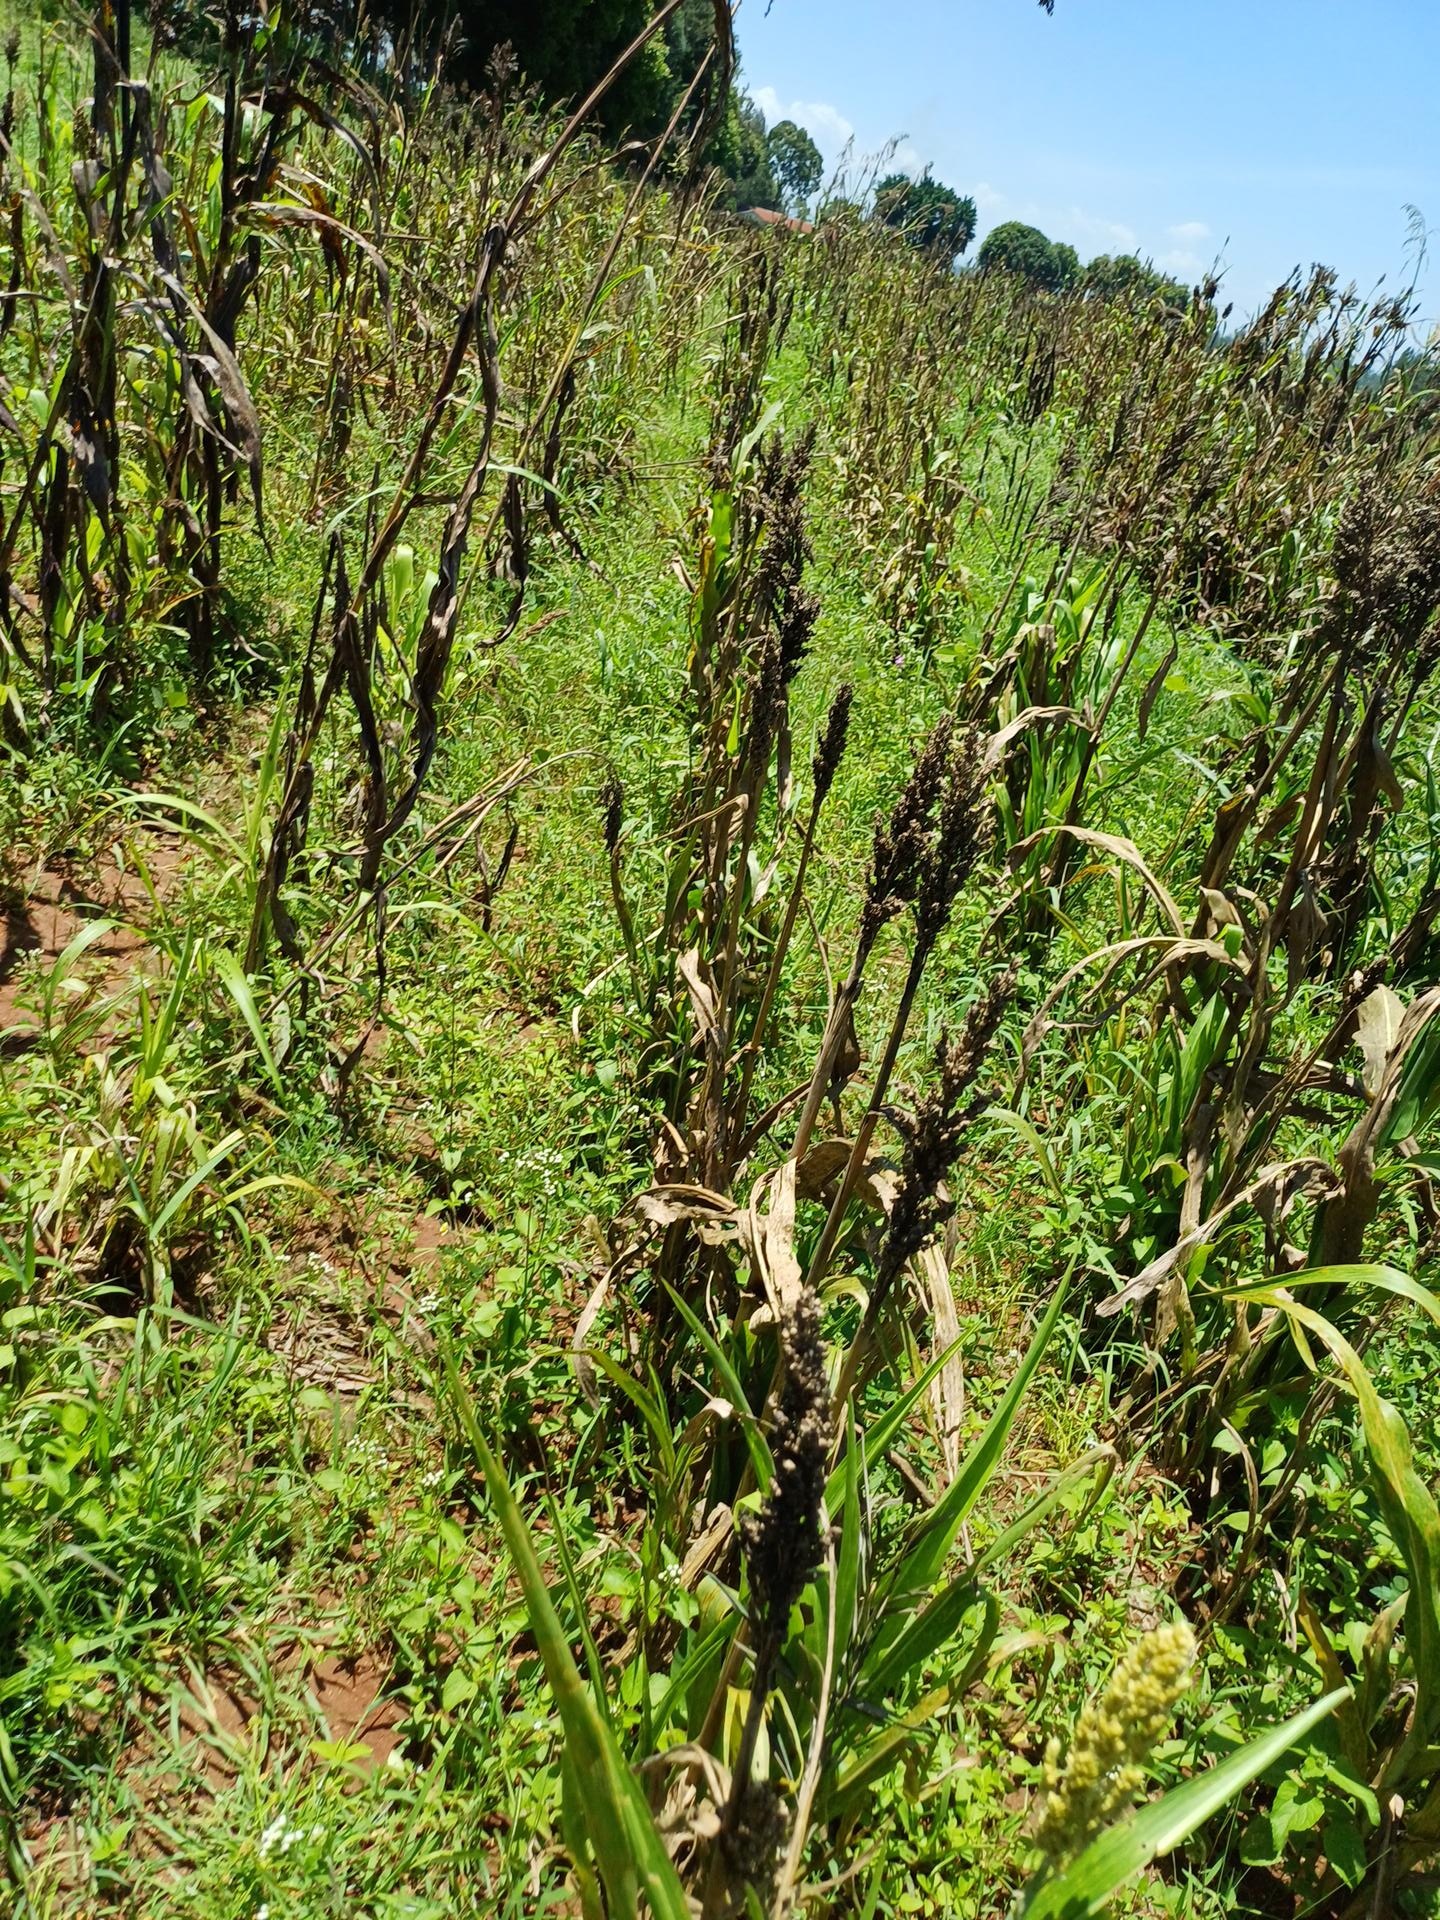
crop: sorghum
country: Kenya
